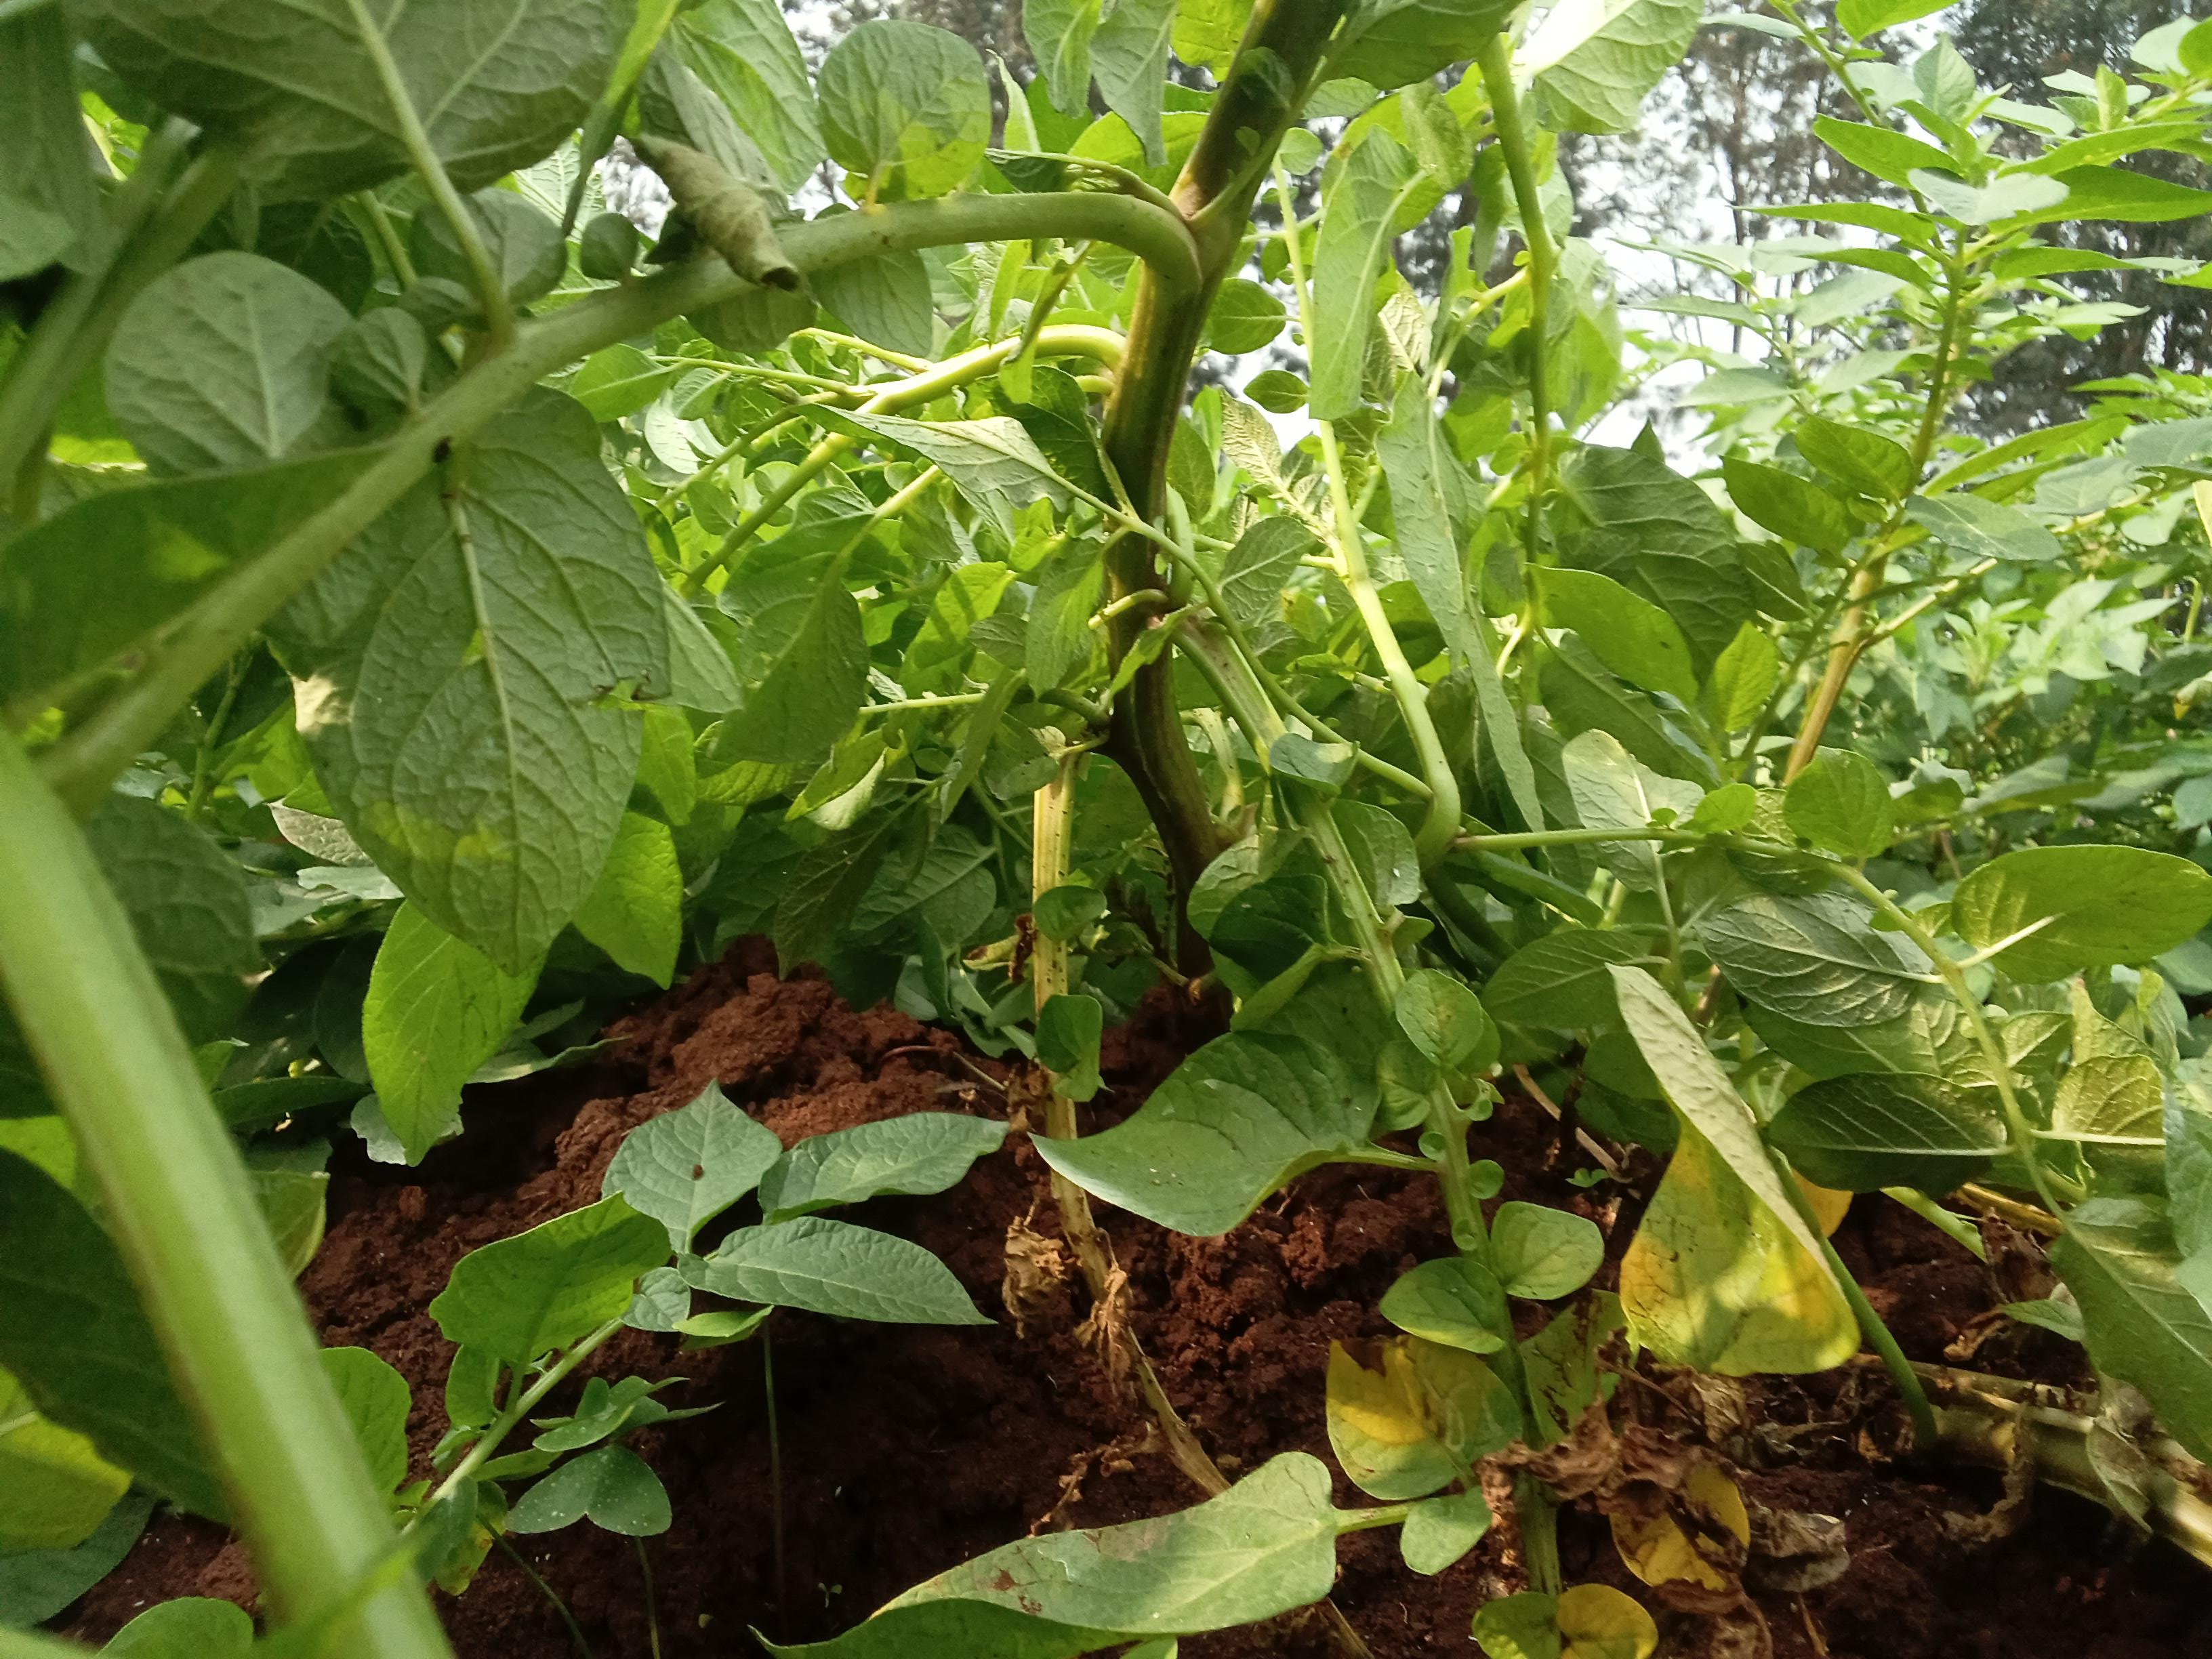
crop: potato
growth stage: vegetative
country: Kenya
